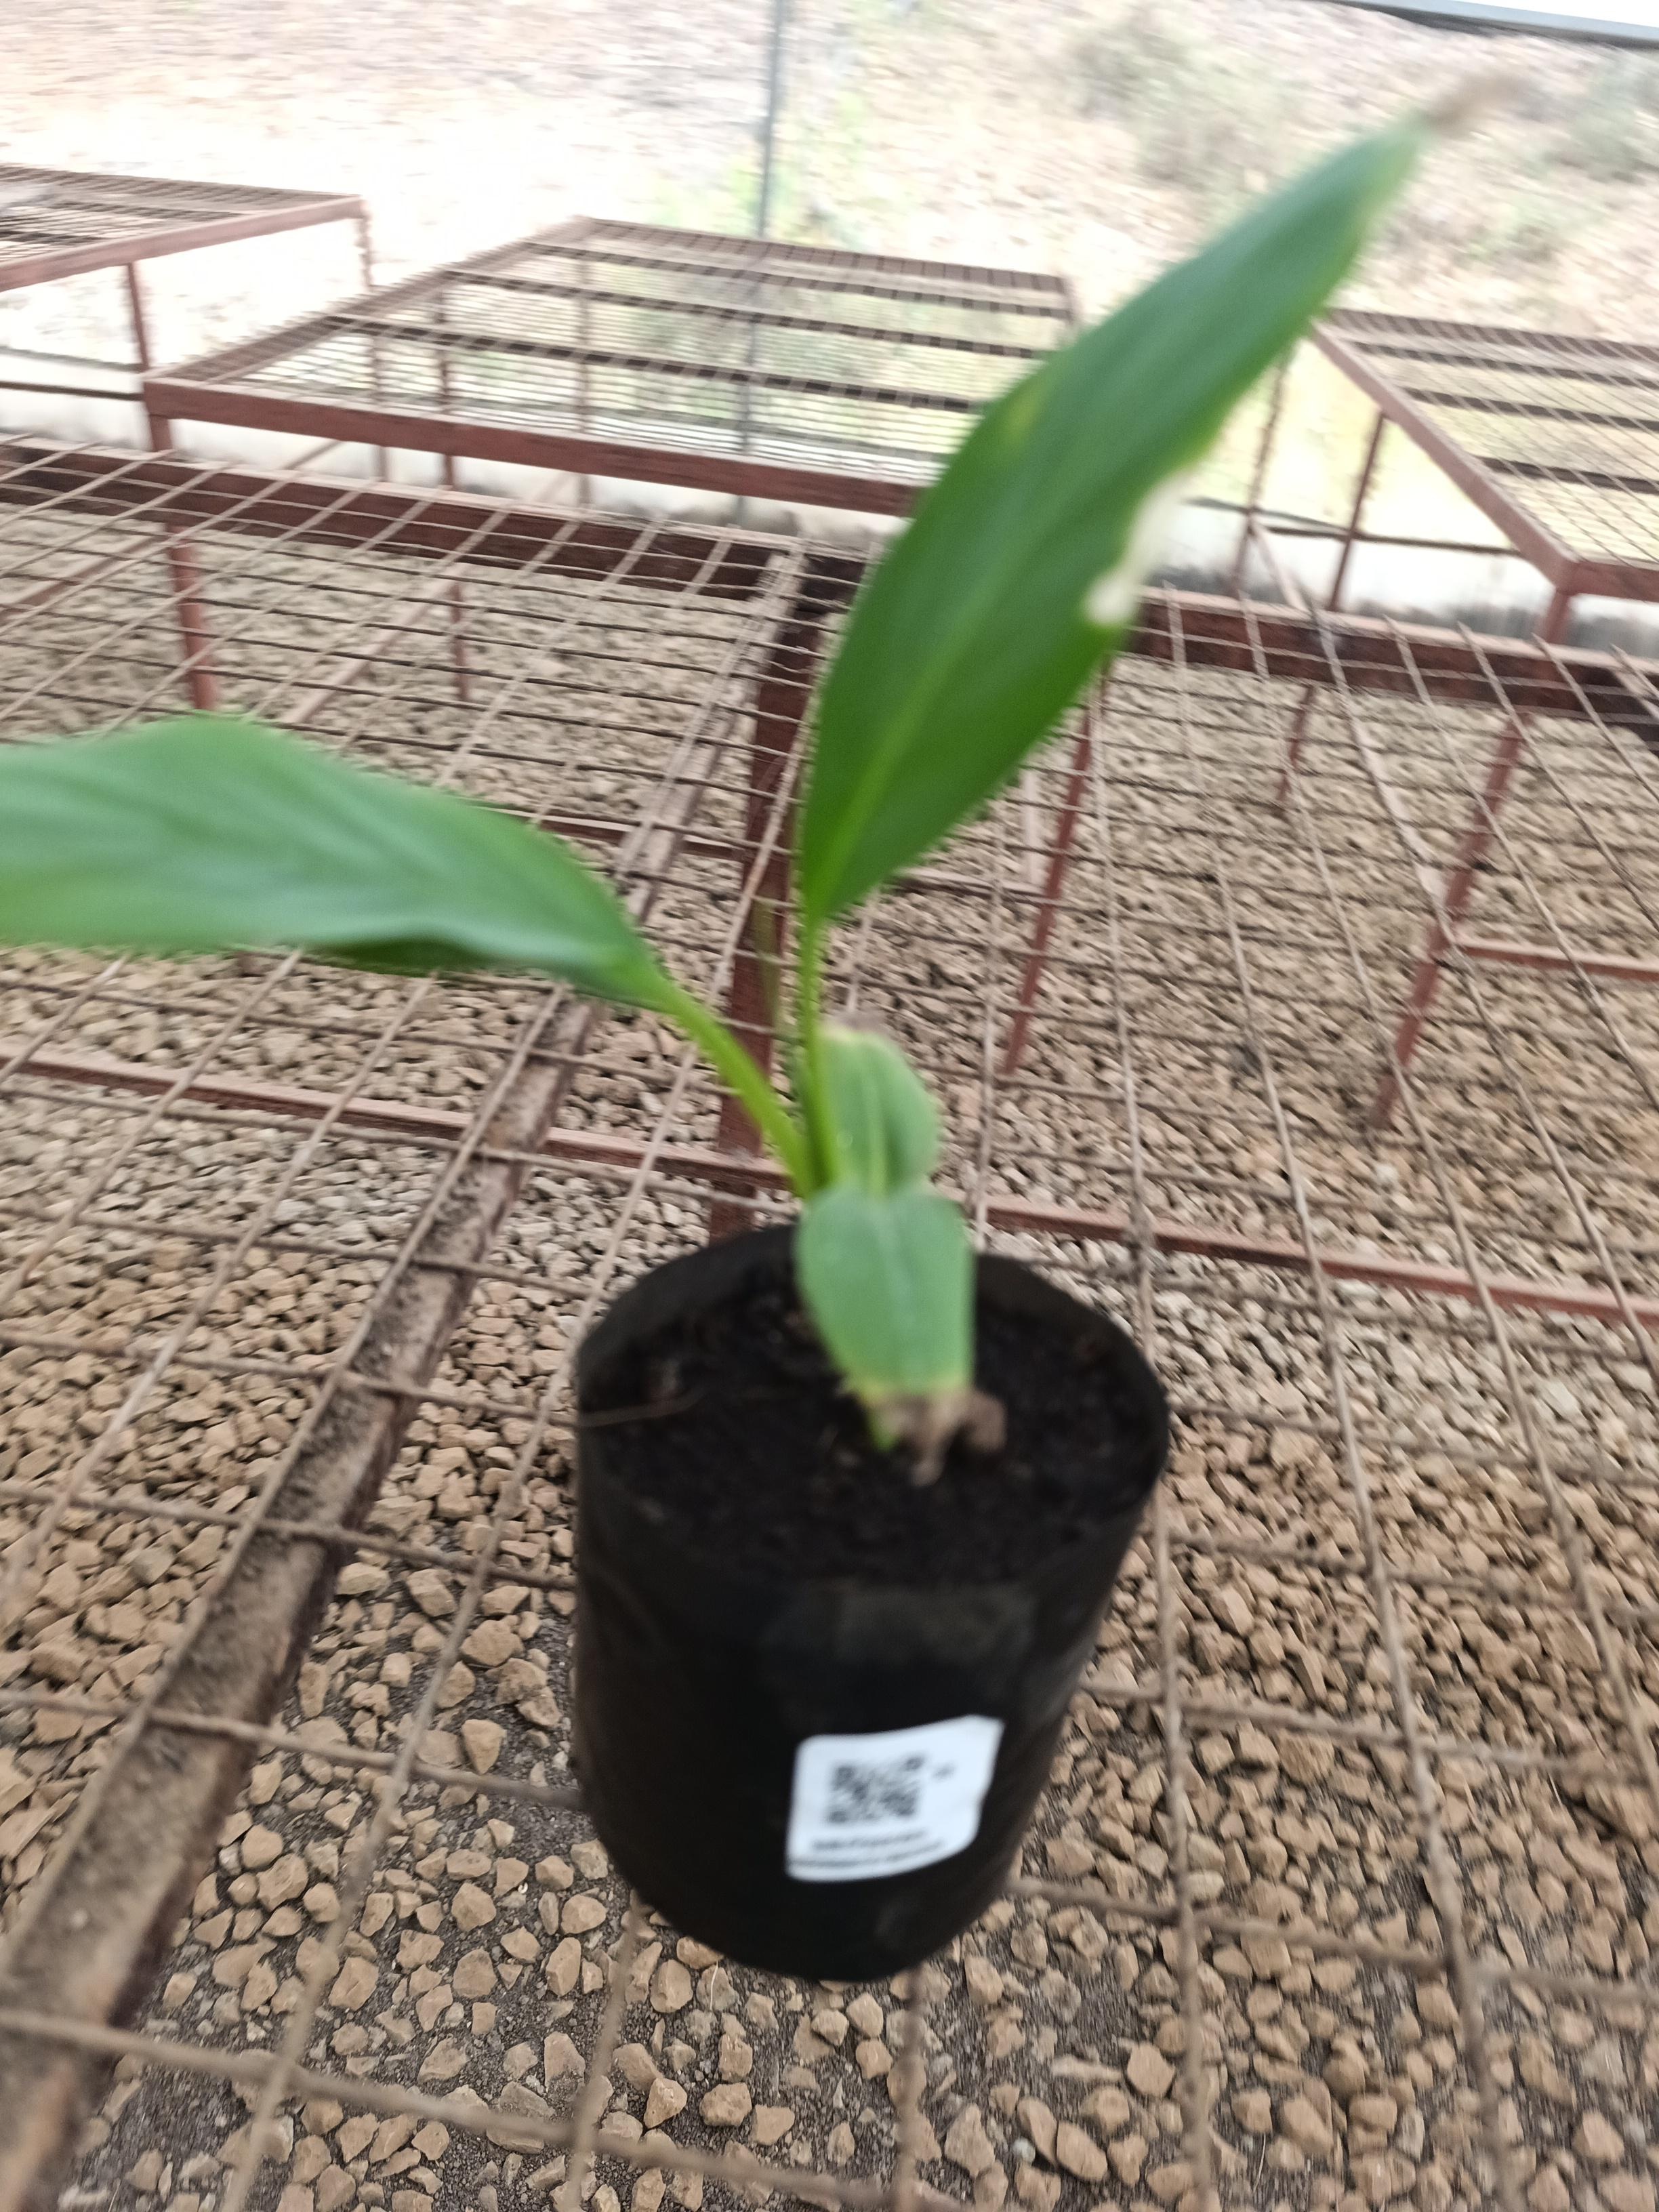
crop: banana
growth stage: vegetative
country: Tanzania
